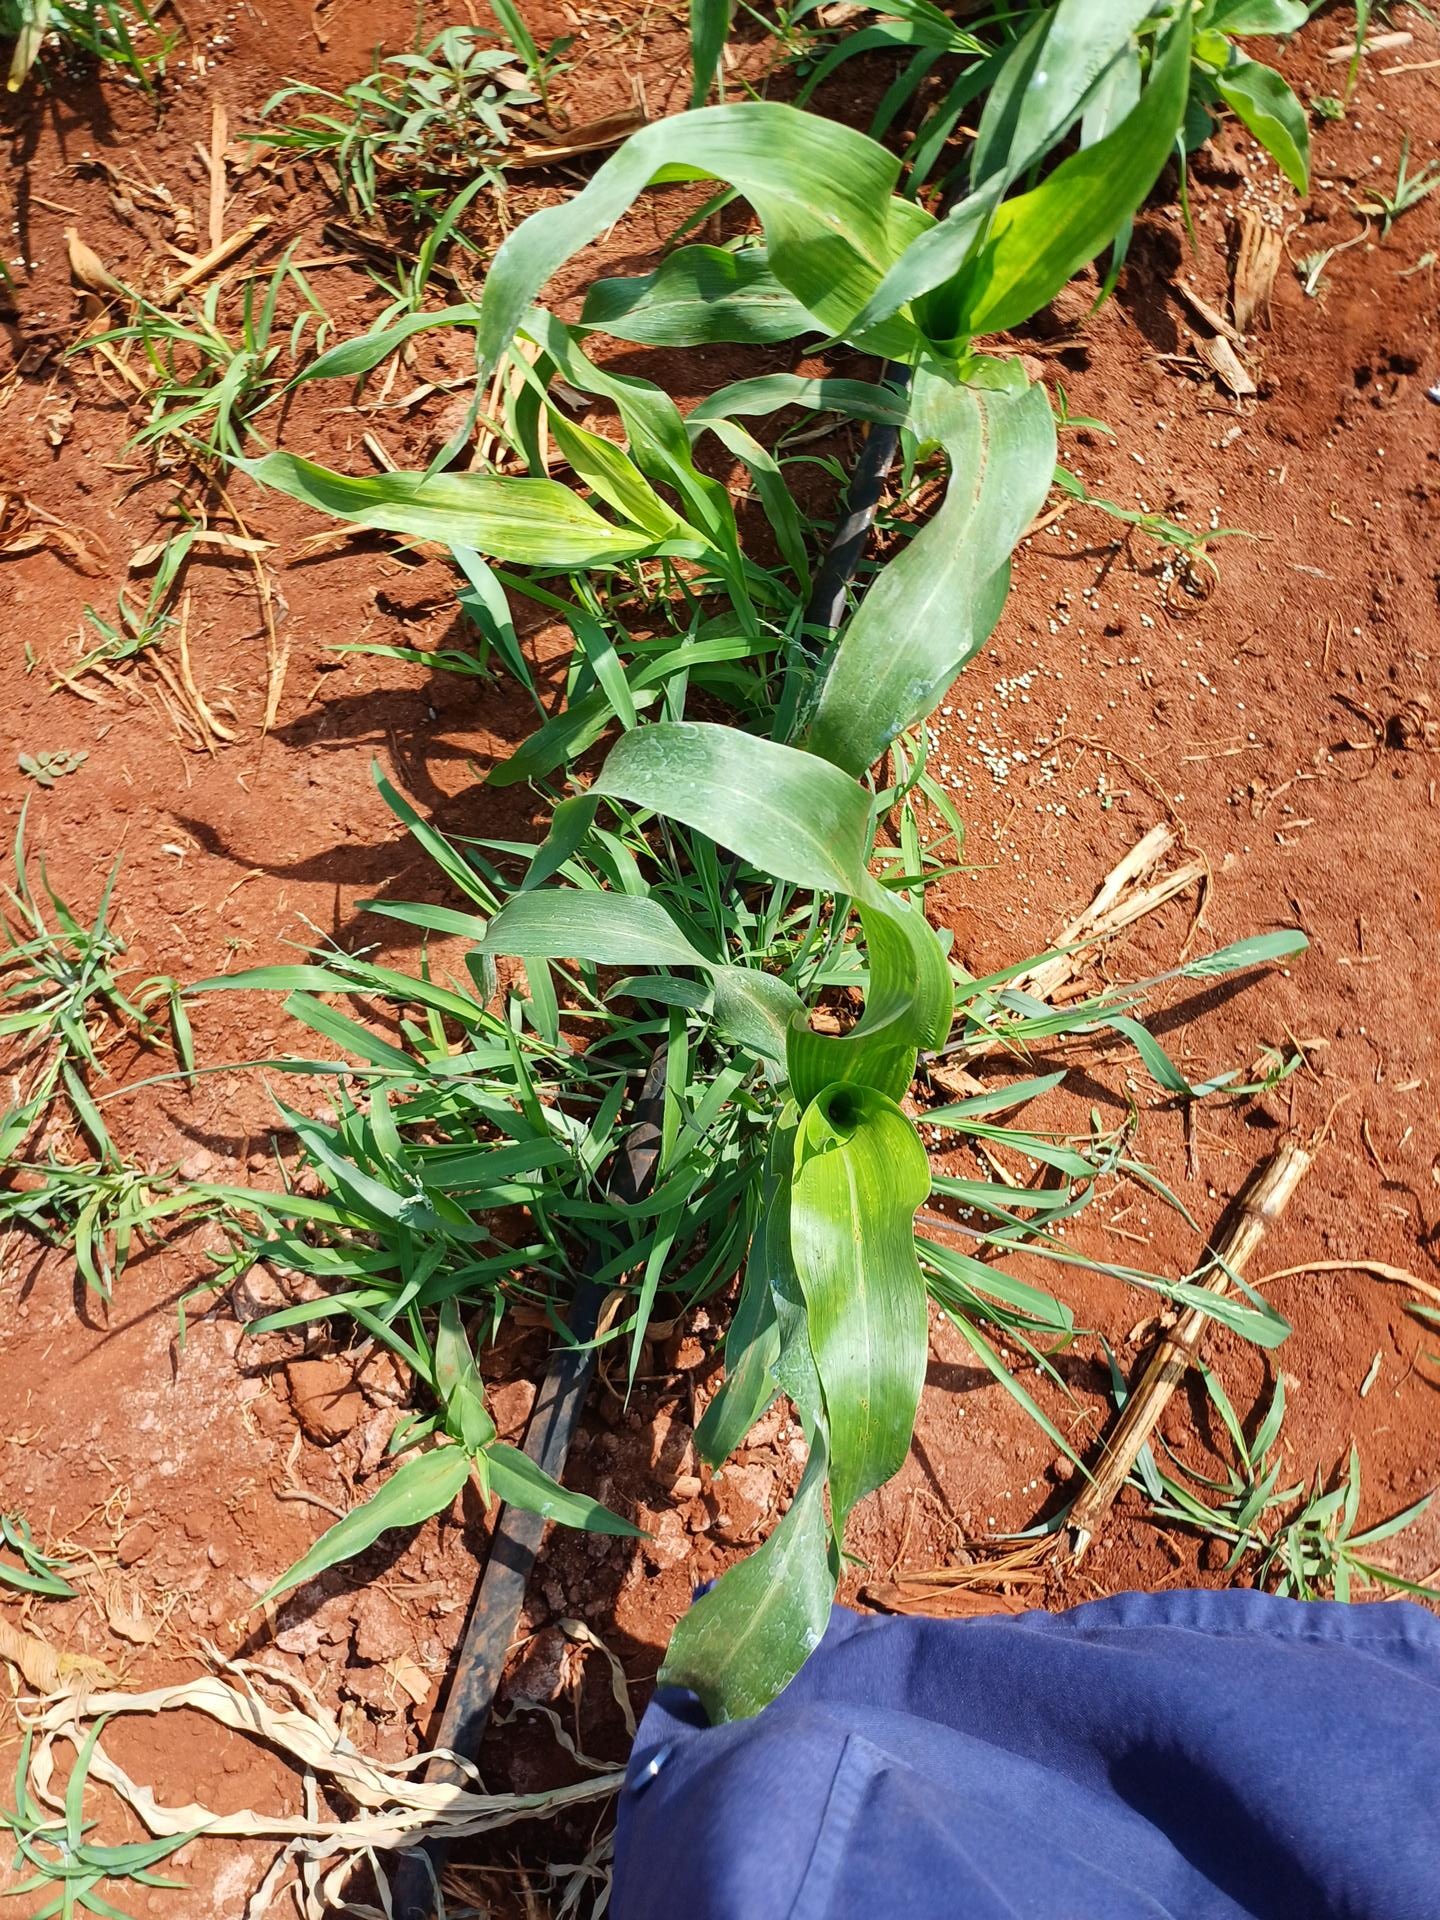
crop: sorghum
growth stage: vegetative
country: Kenya
